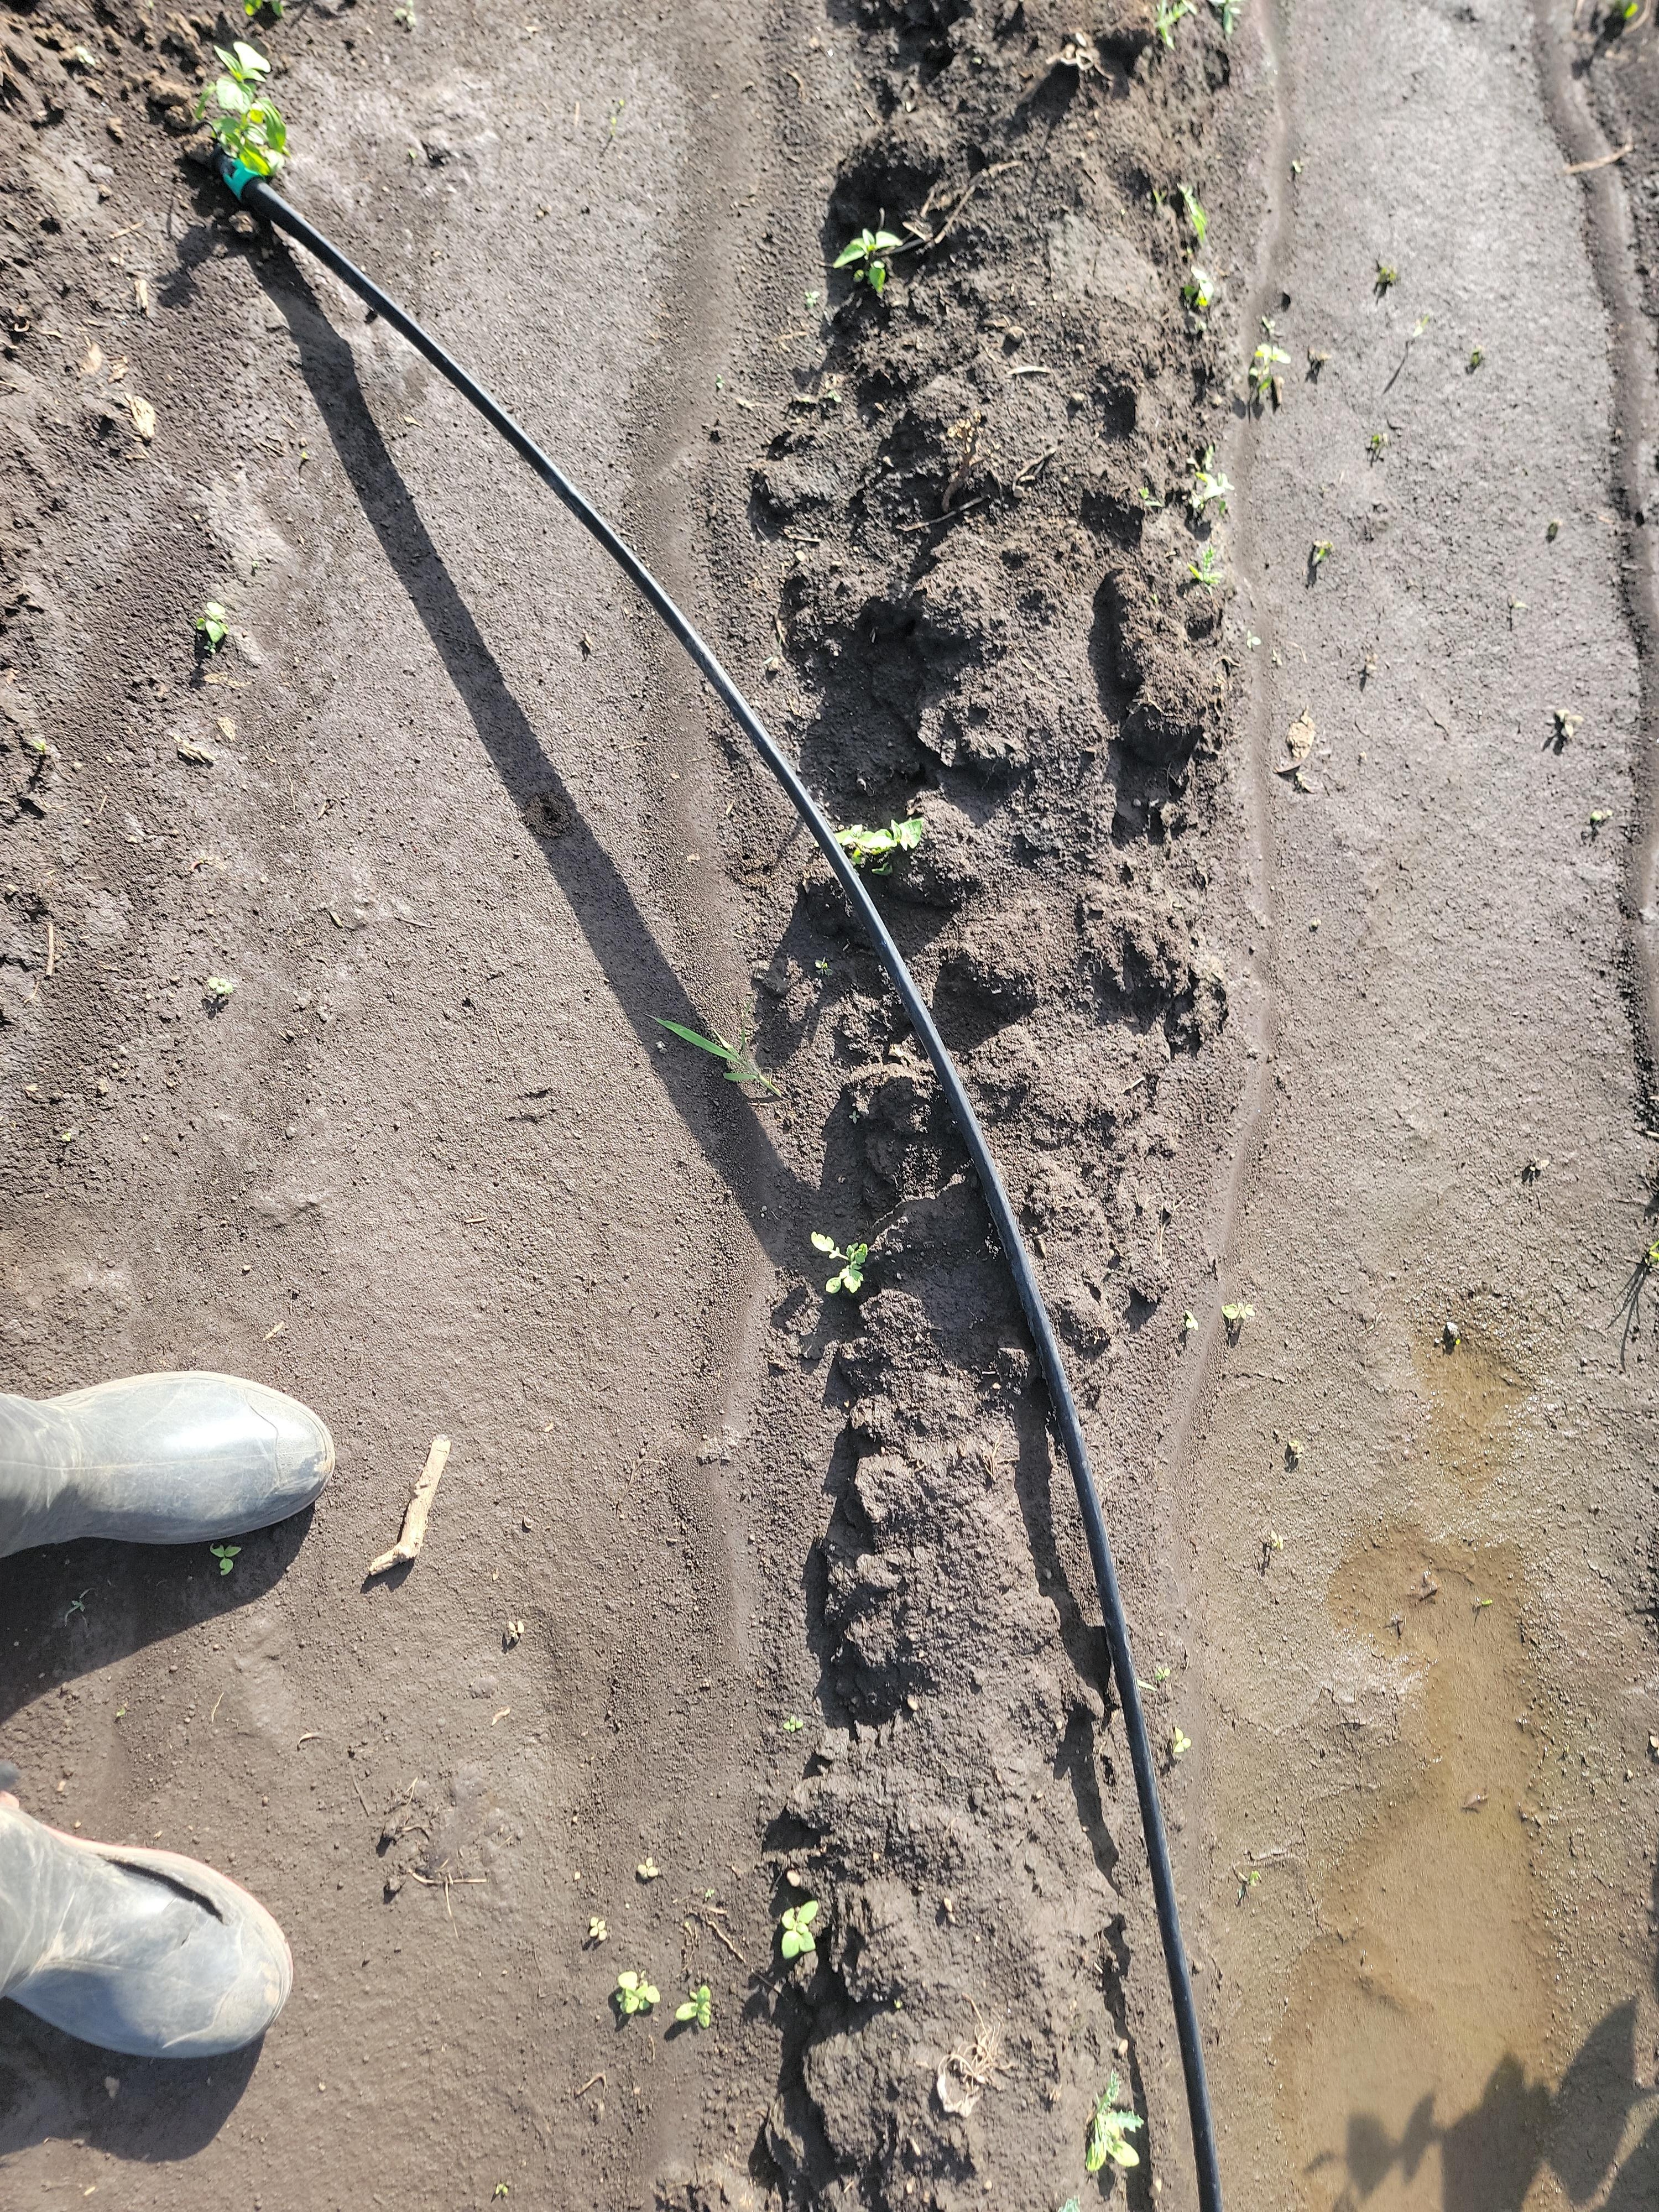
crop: cowpea
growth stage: development pod
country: Tanzania
